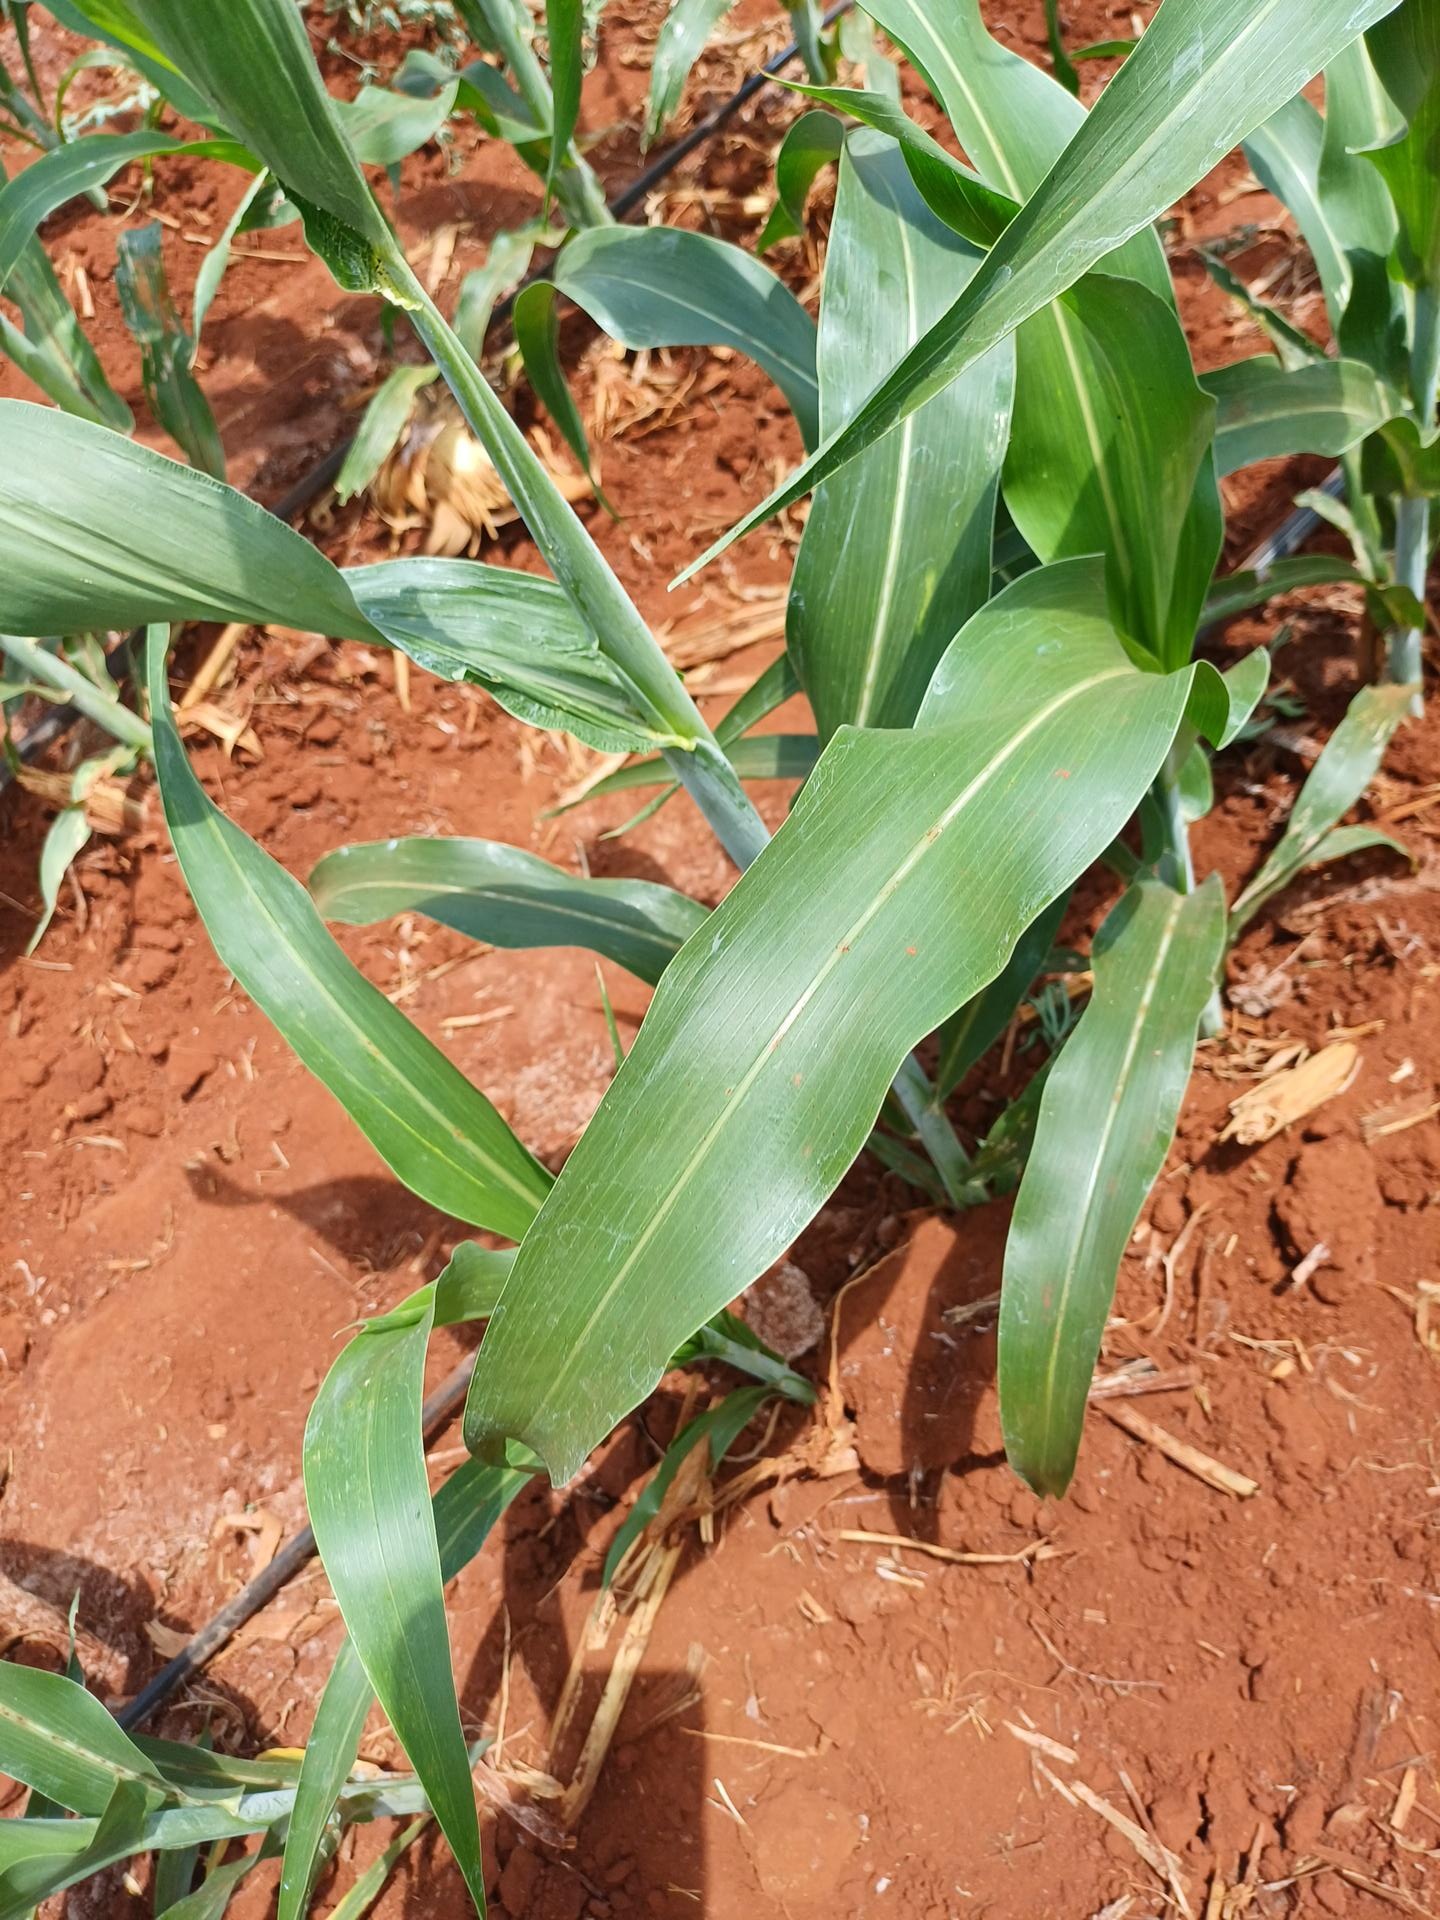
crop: sorghum
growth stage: vegetative
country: Kenya
